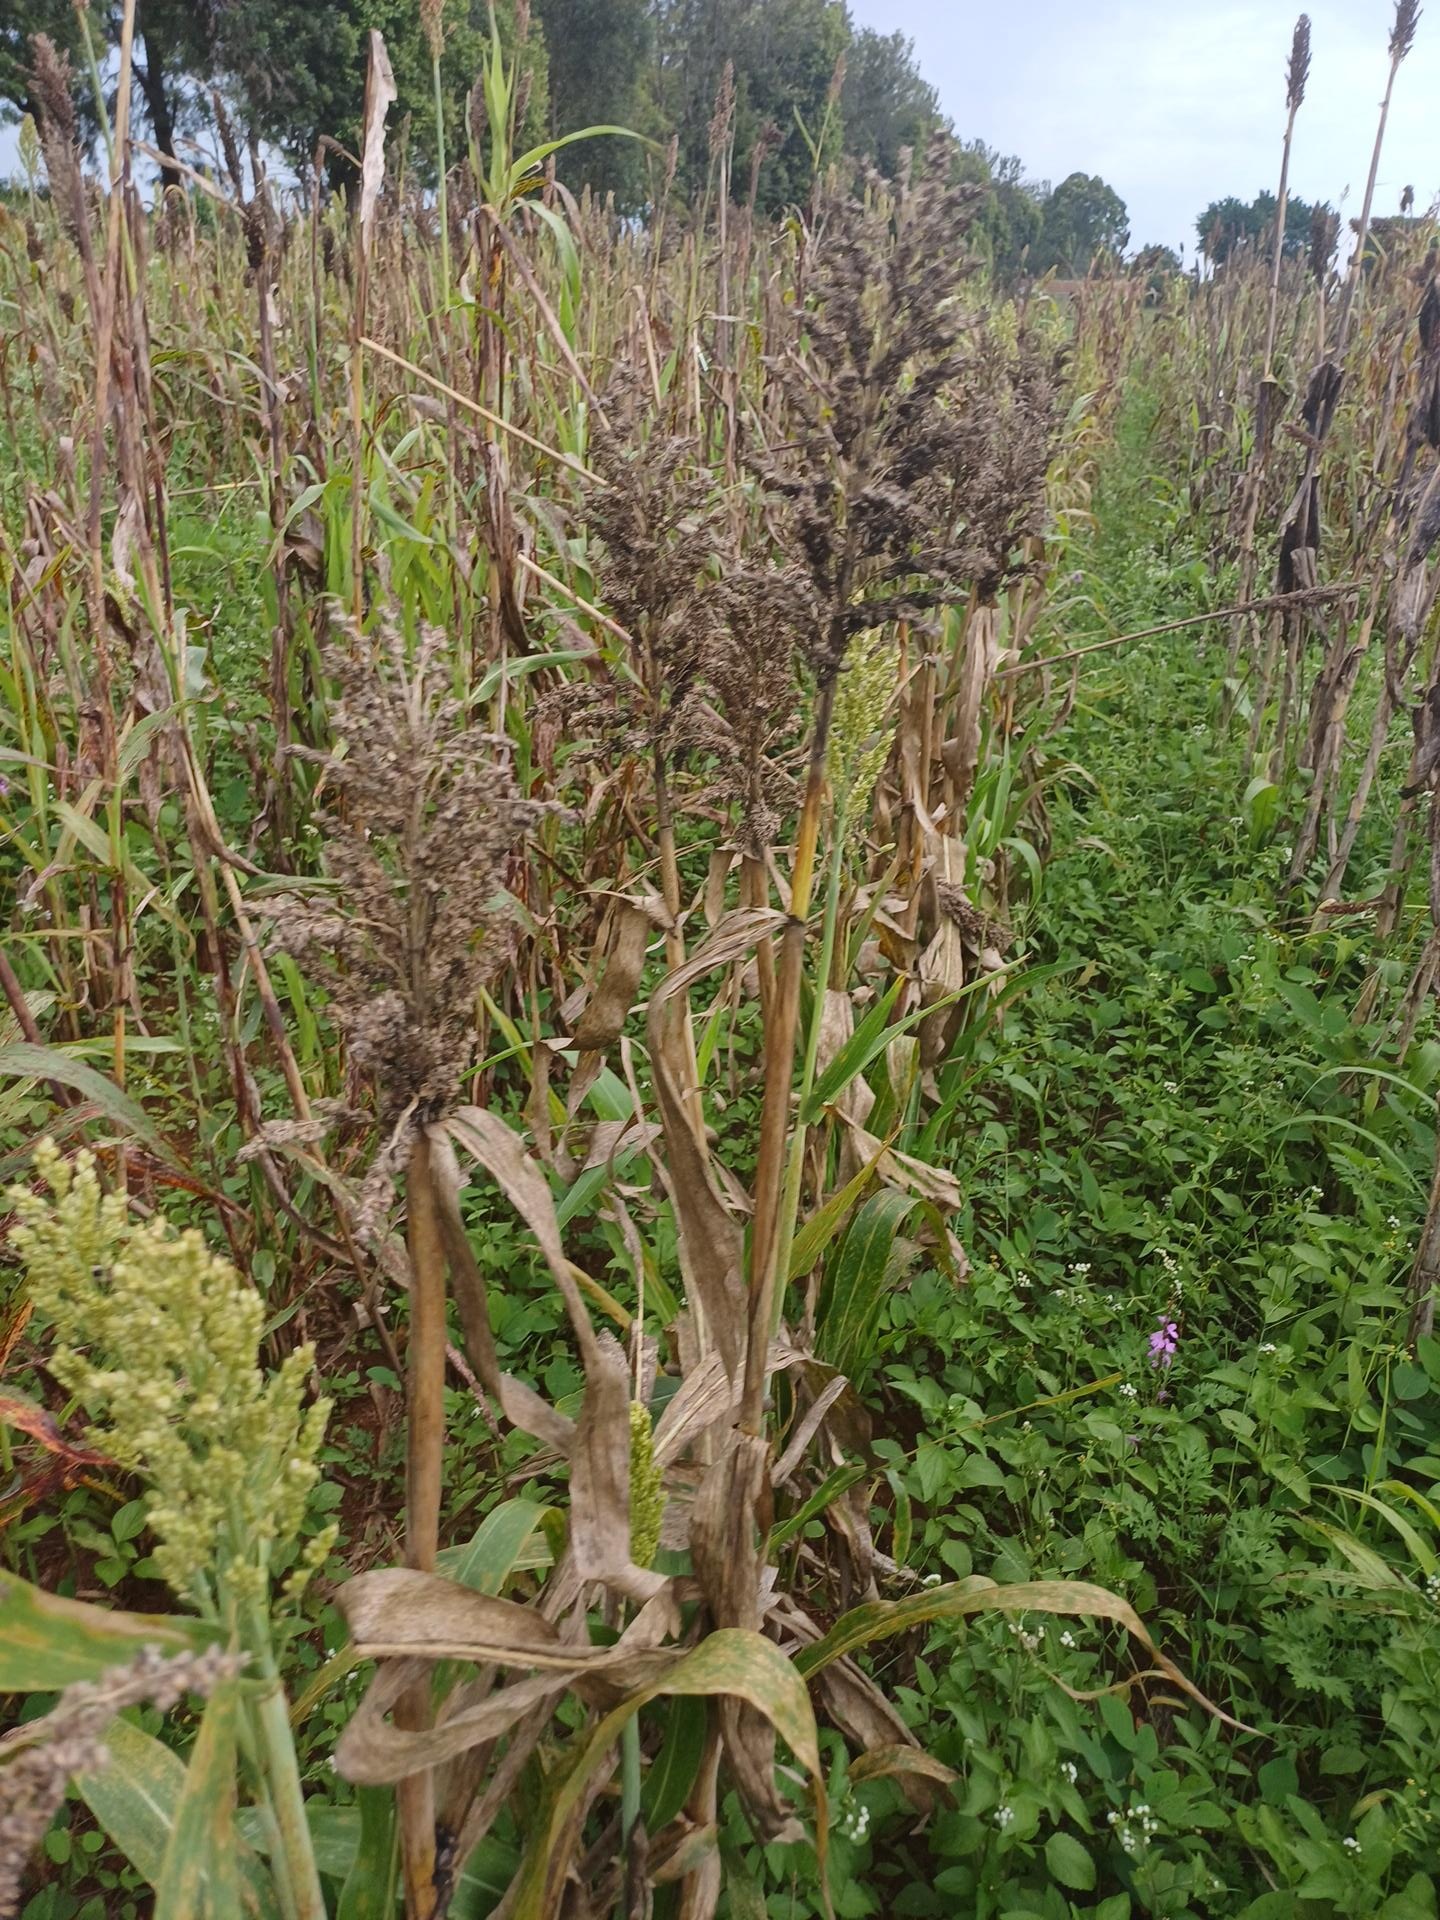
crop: sorghum
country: Kenya
